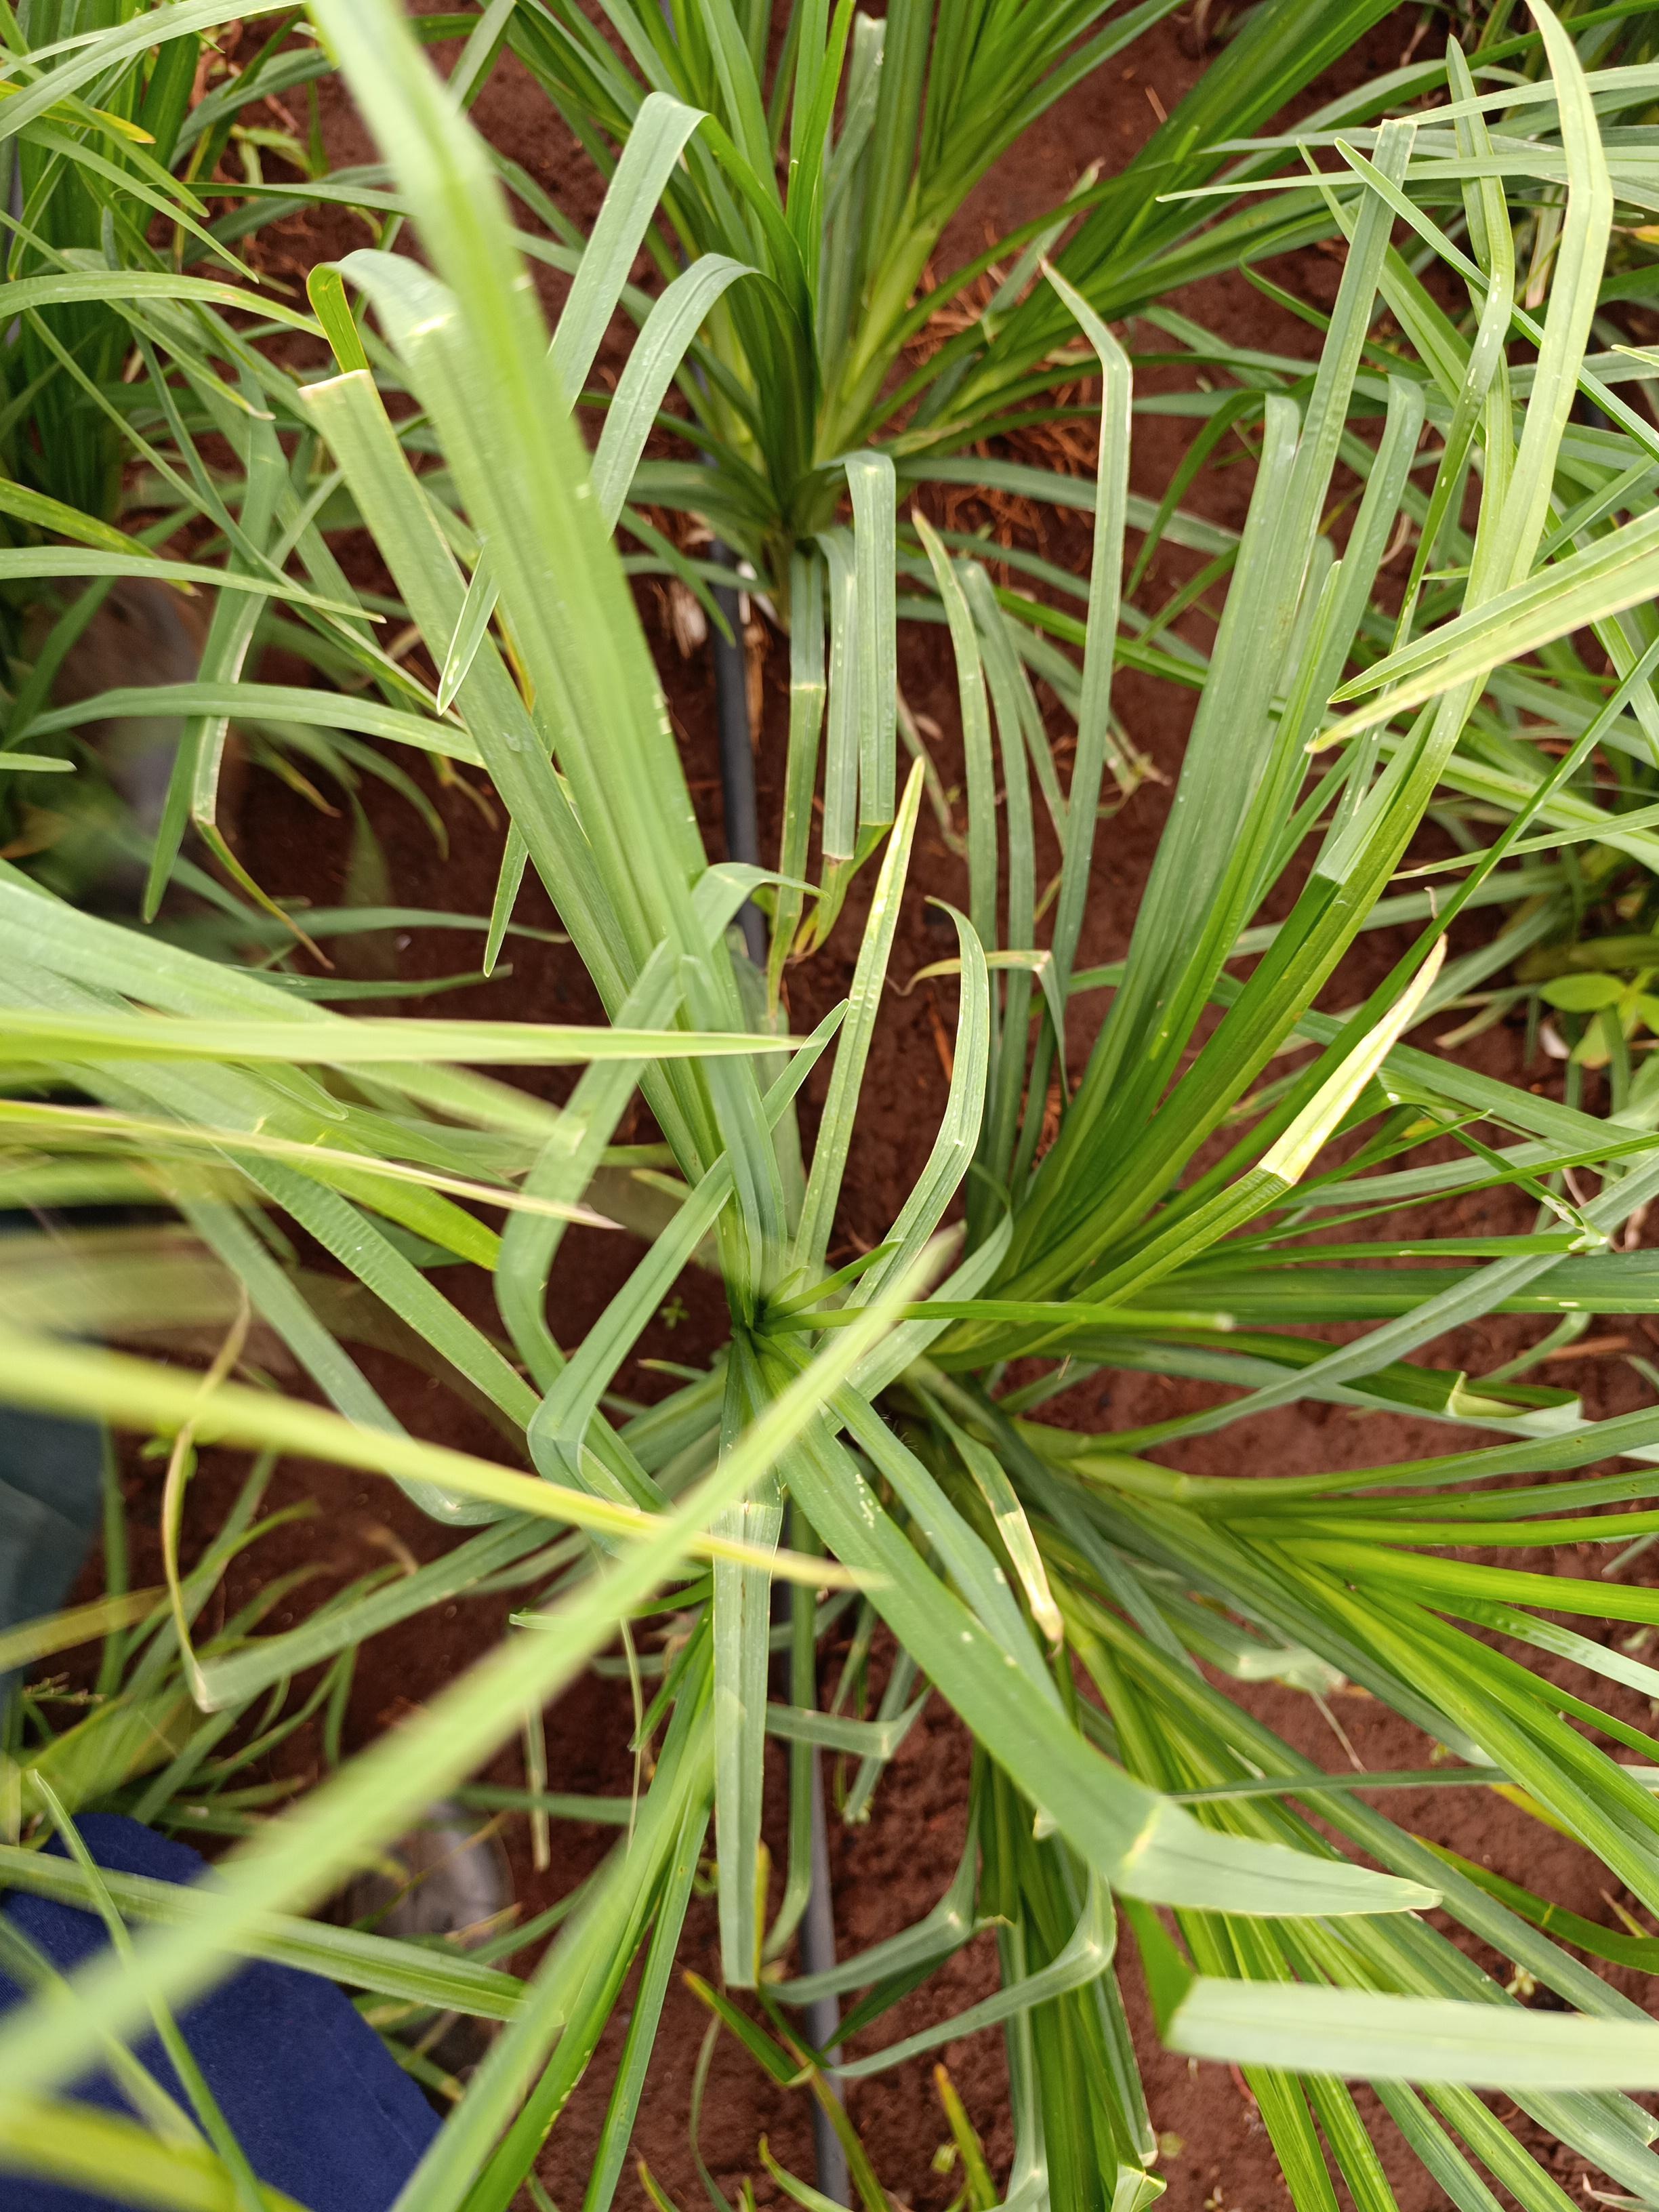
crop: finger millet
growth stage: heading tuber
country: Kenya
